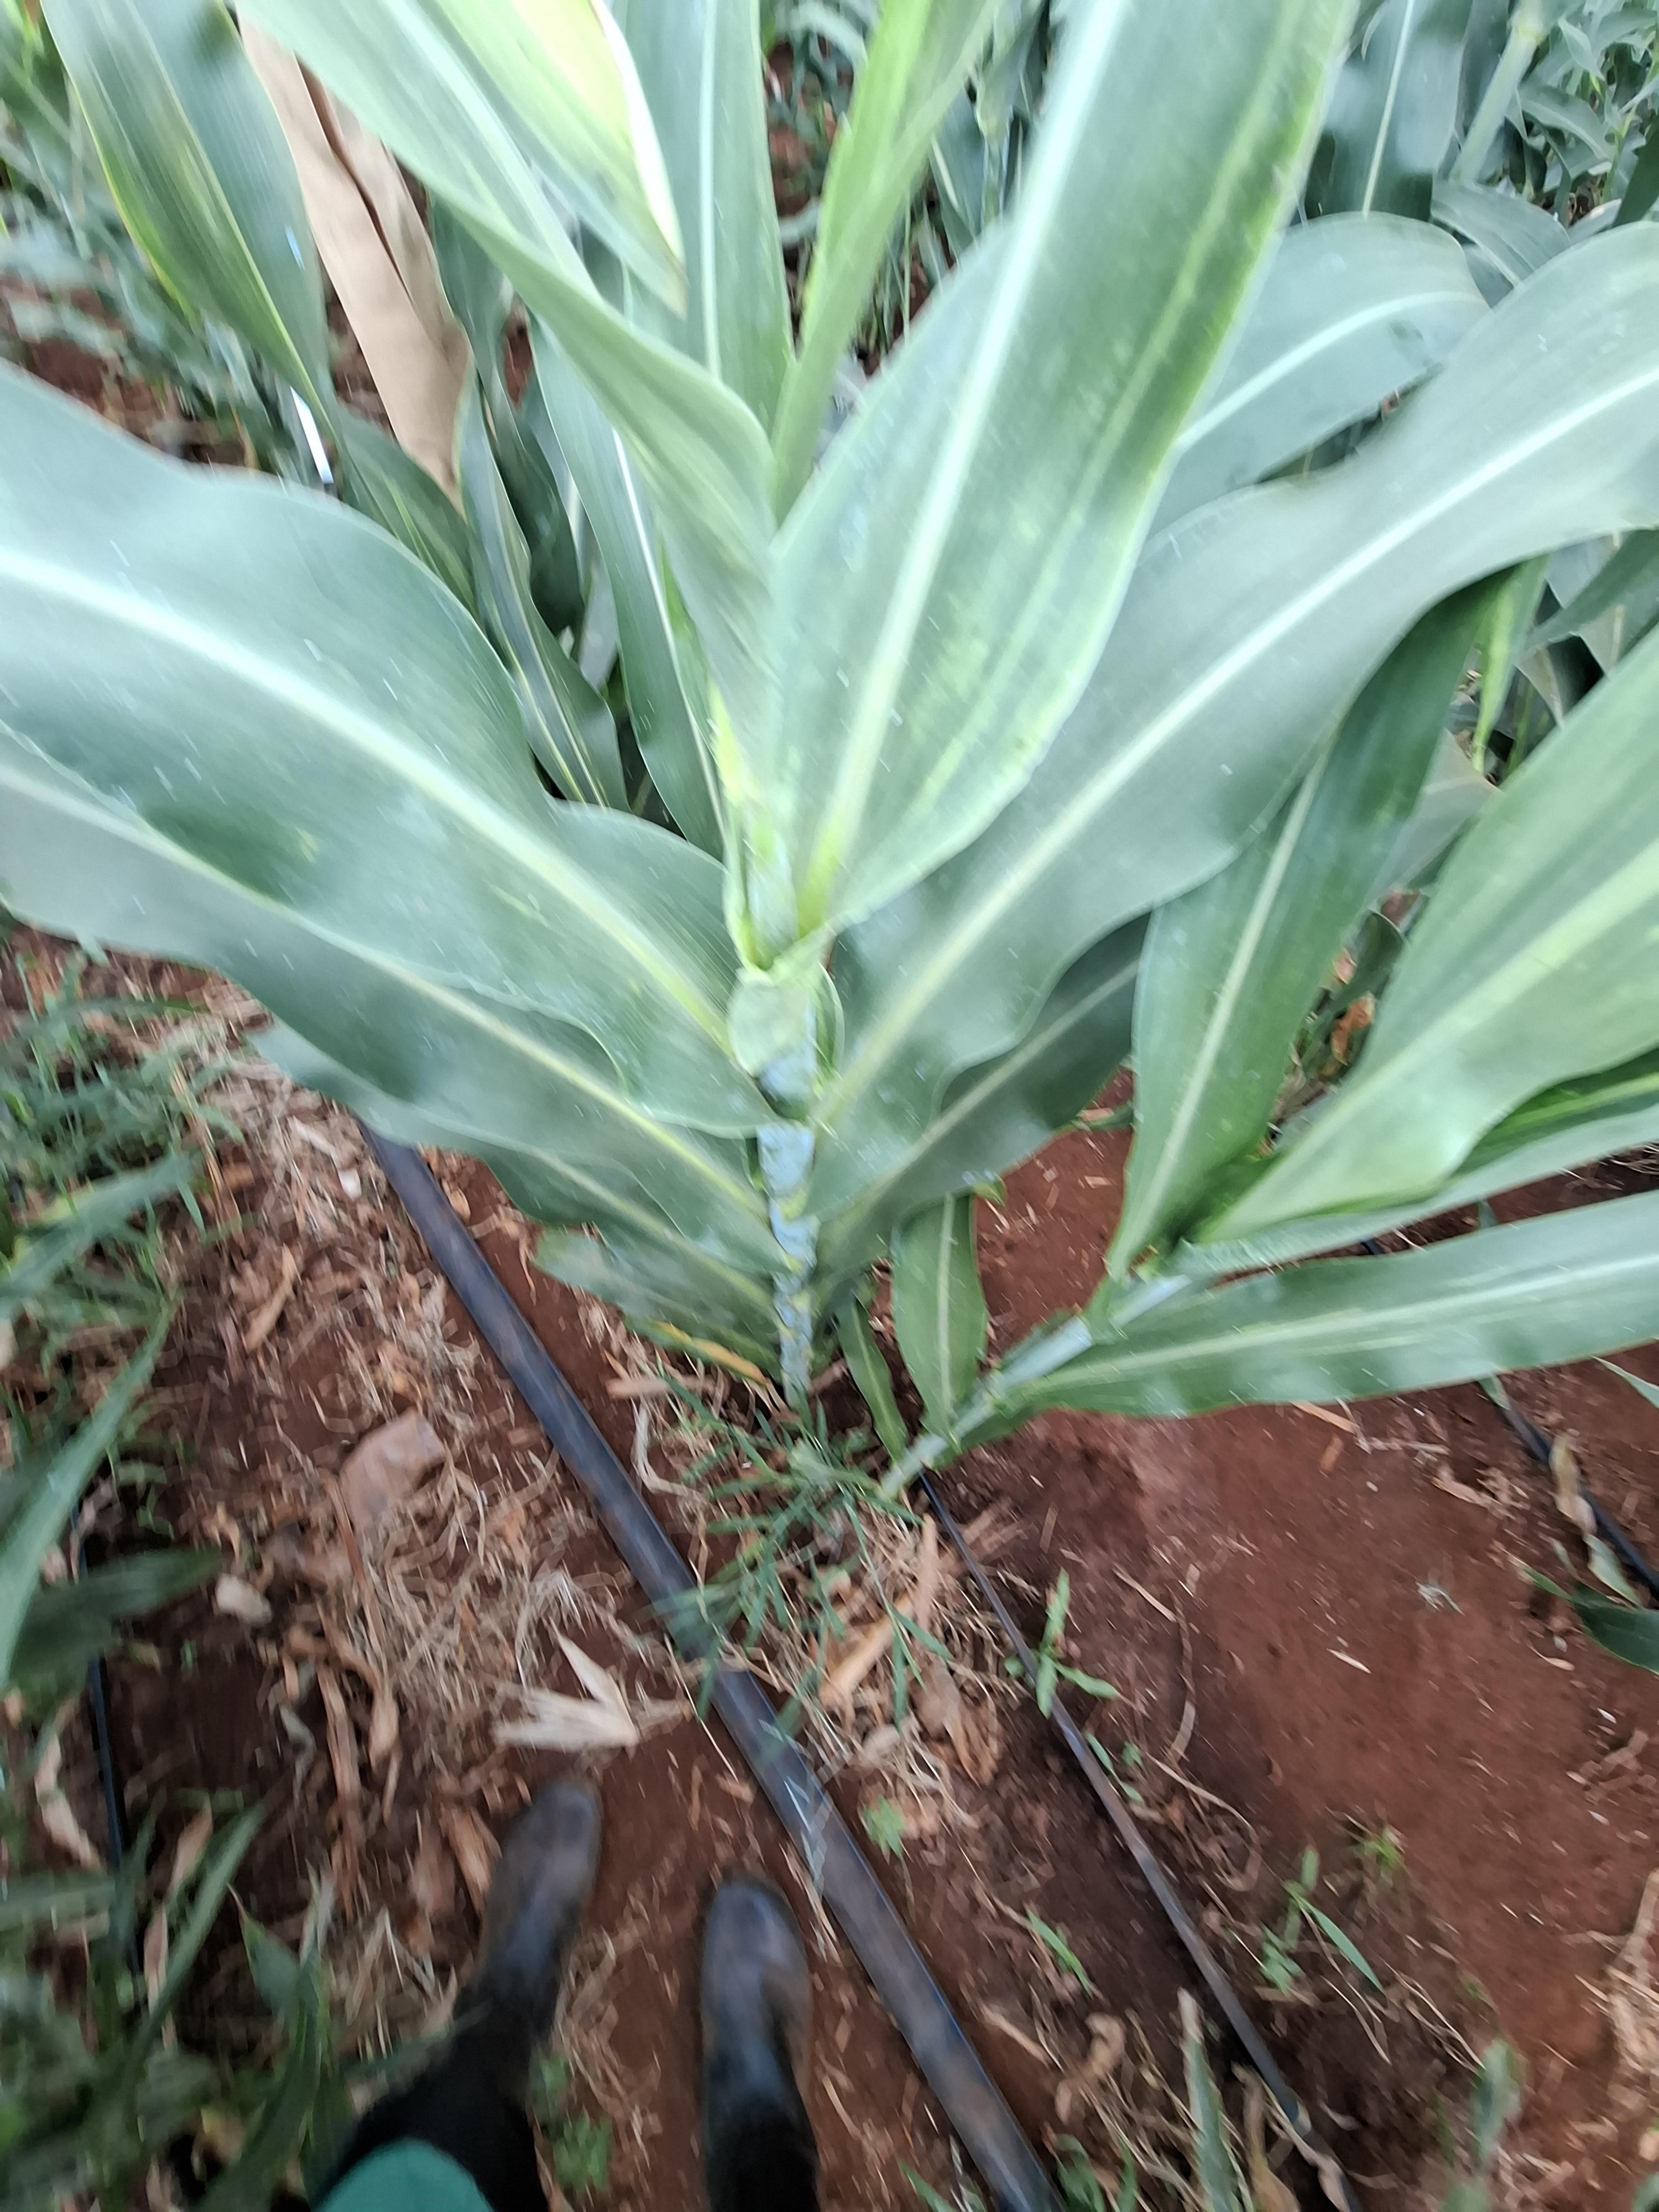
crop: sorghum
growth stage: vegetative
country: Kenya
